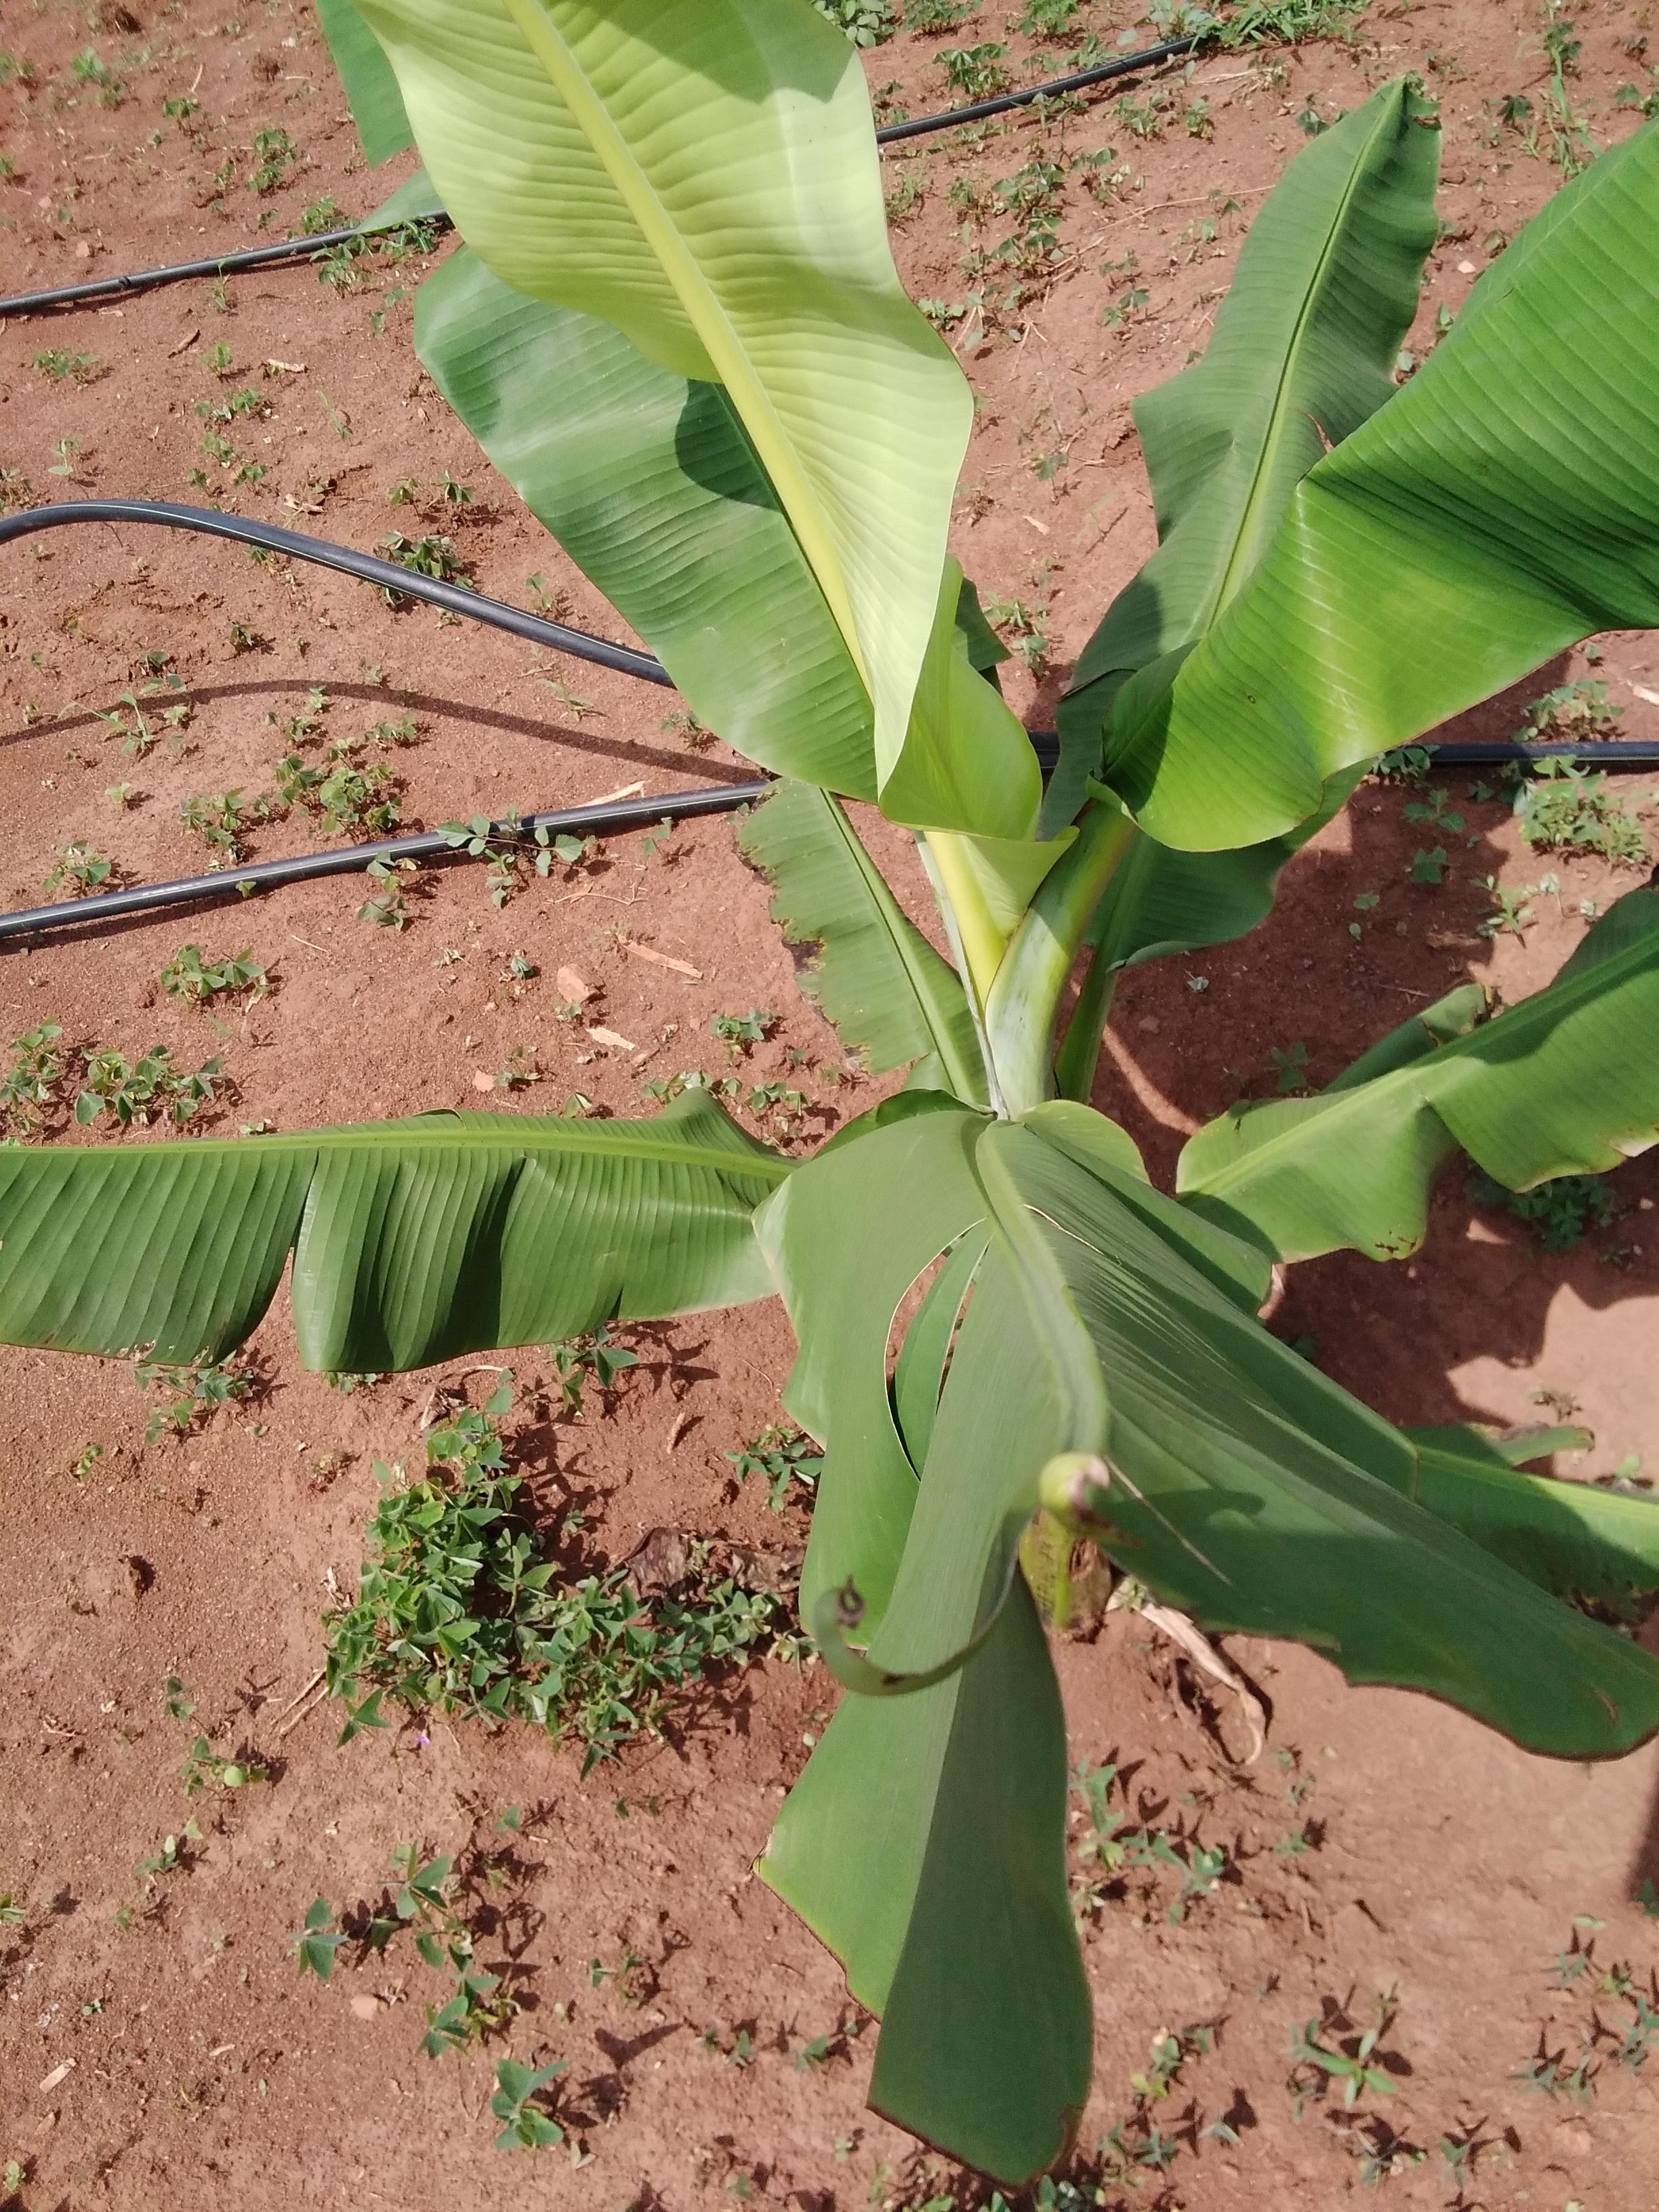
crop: banana
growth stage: vegetative
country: Uganda
